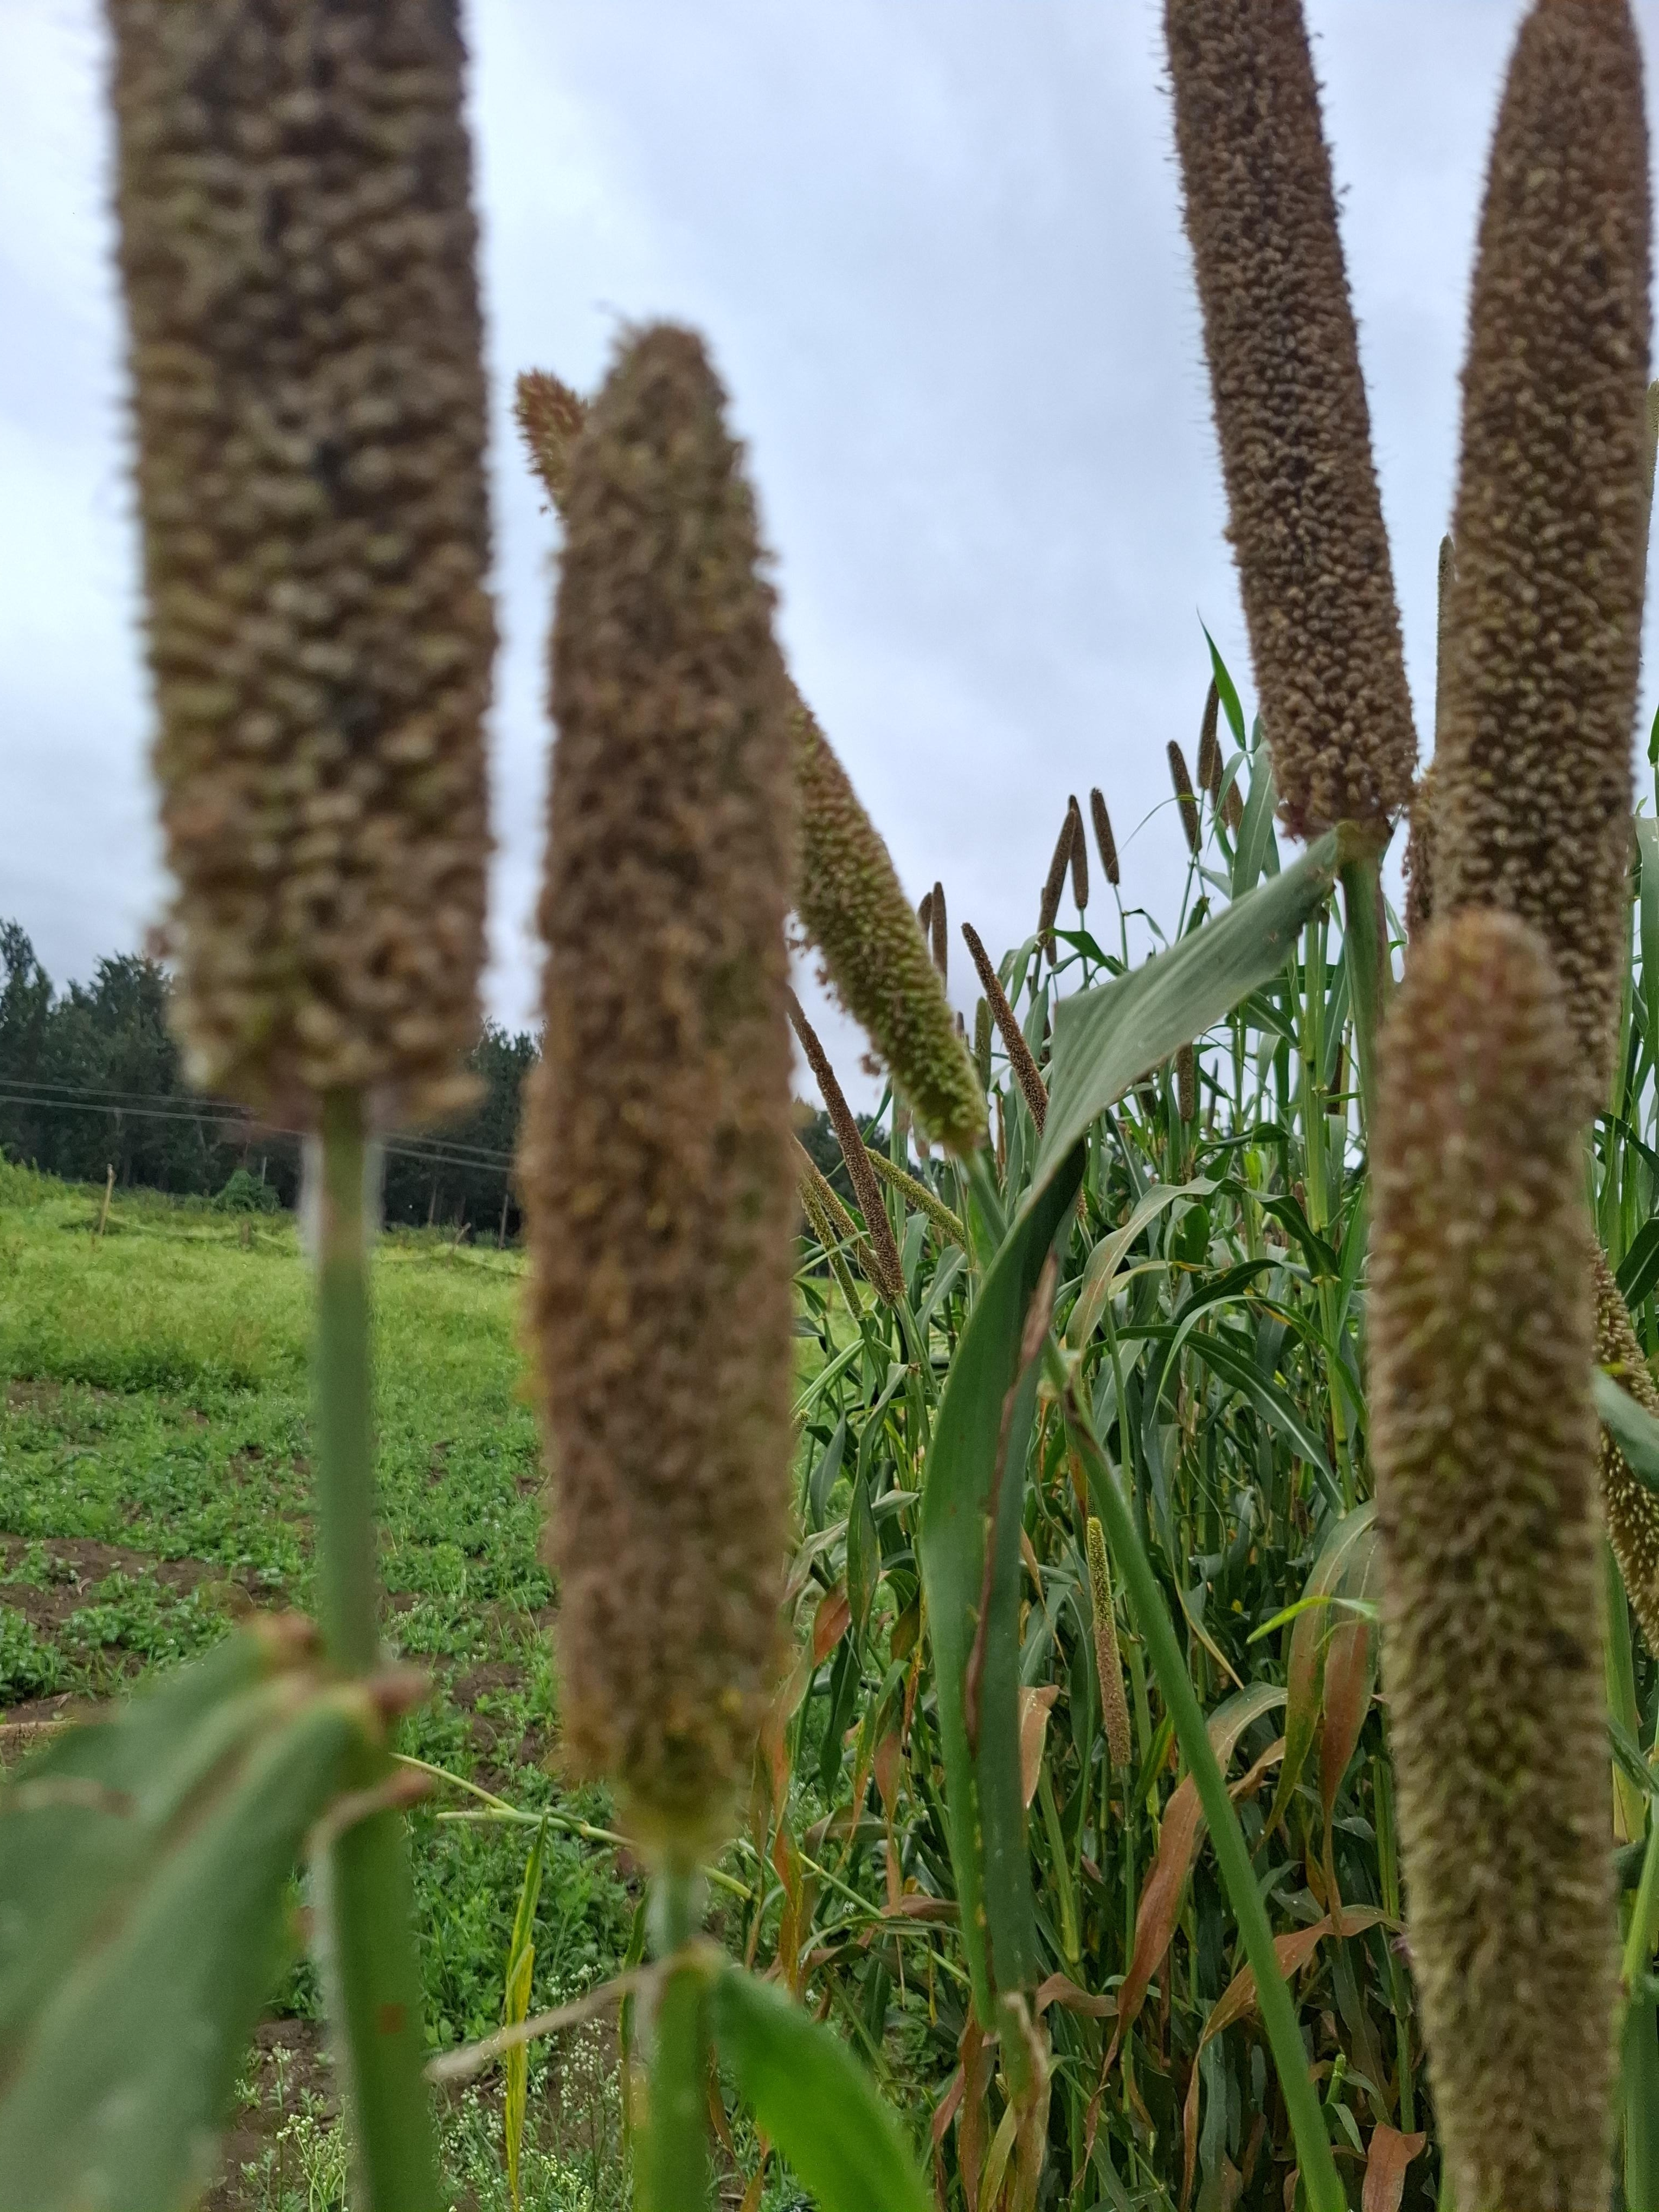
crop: sorghum
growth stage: harvest maturity
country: Tanzania
